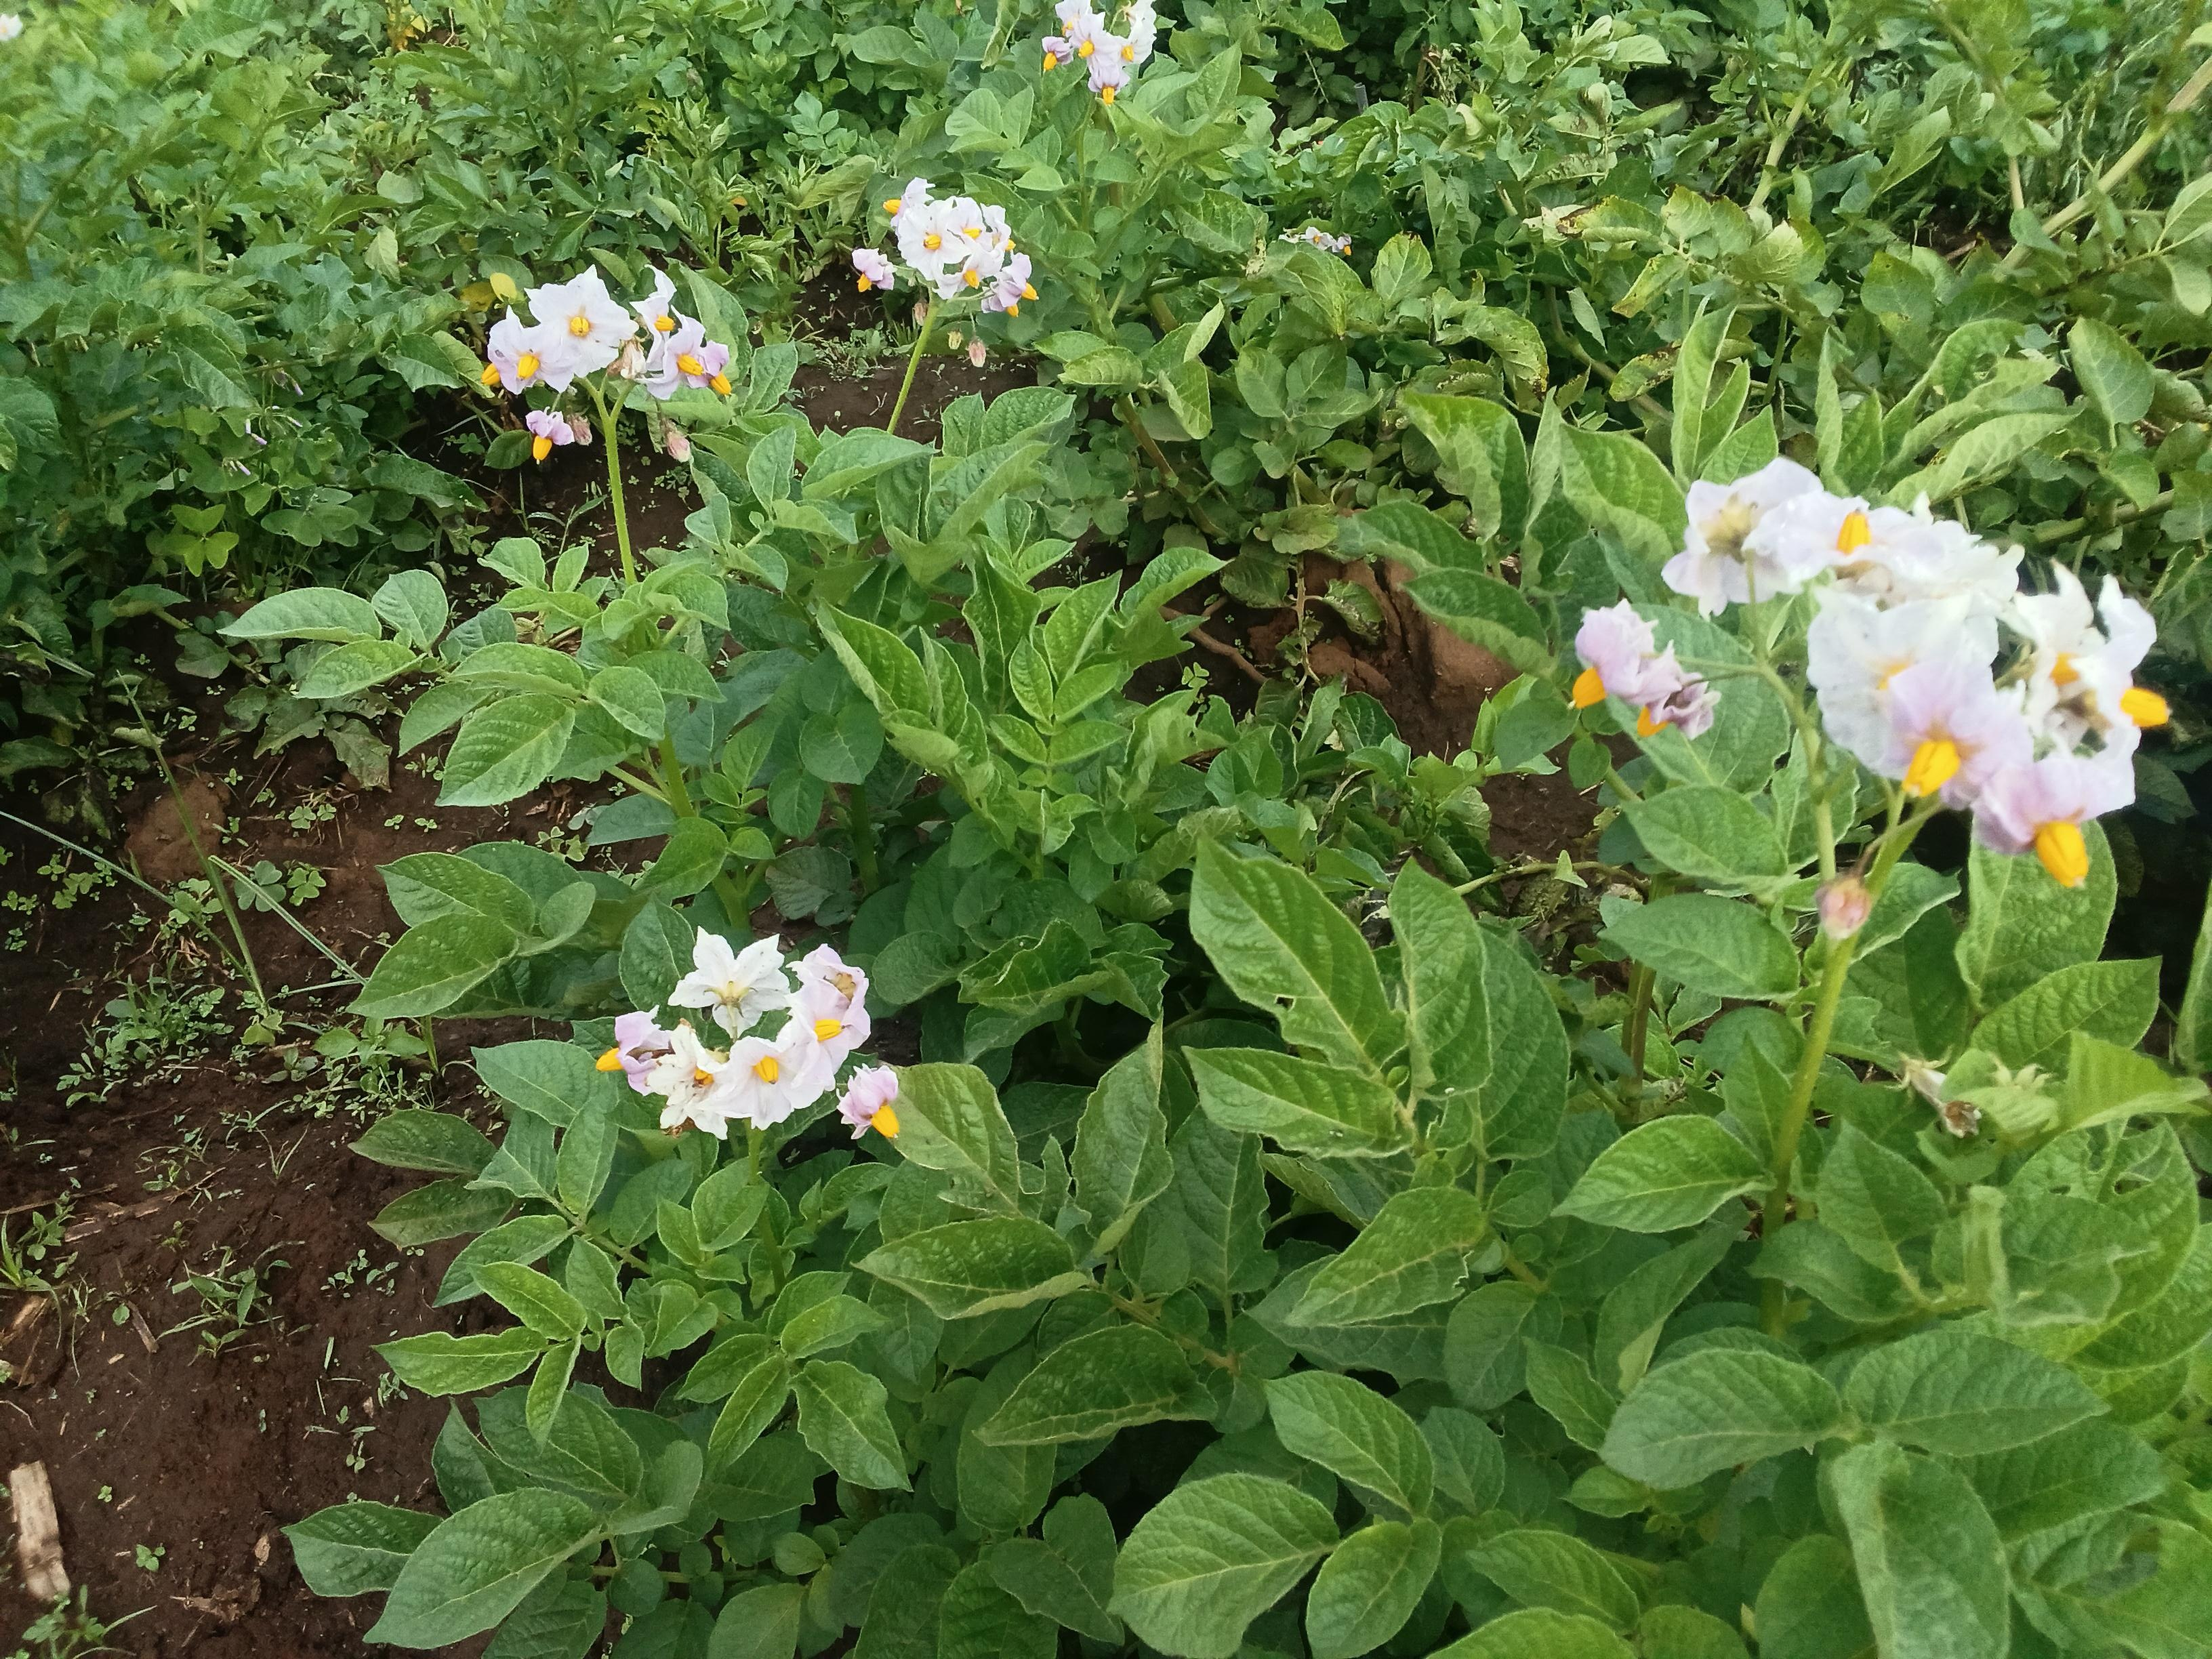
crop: potato
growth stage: flowering
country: Kenya
